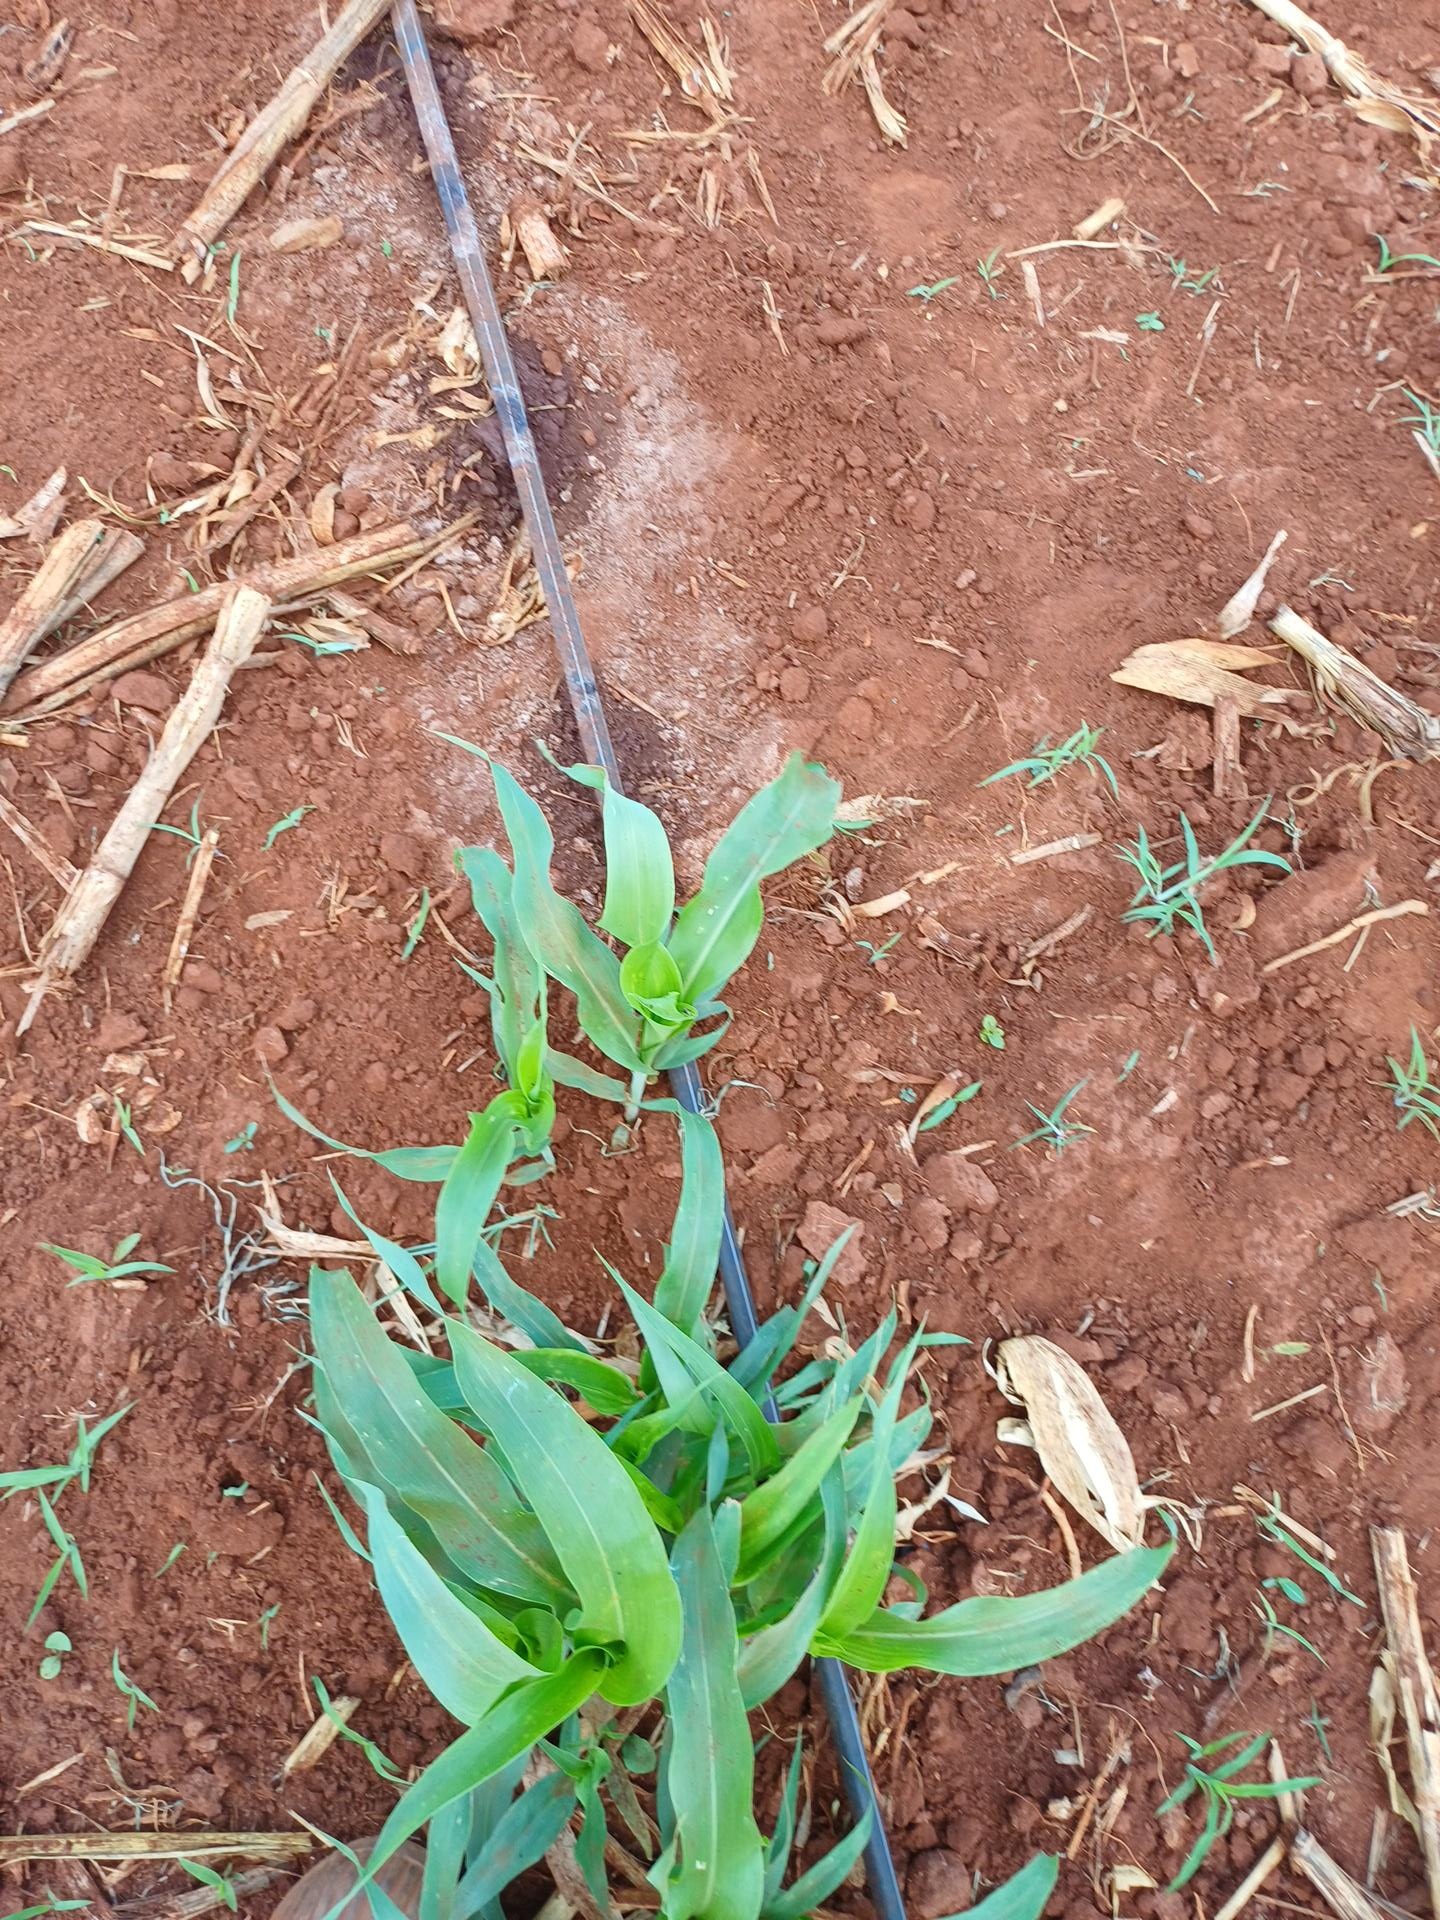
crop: sorghum
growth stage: vegetative
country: Kenya
